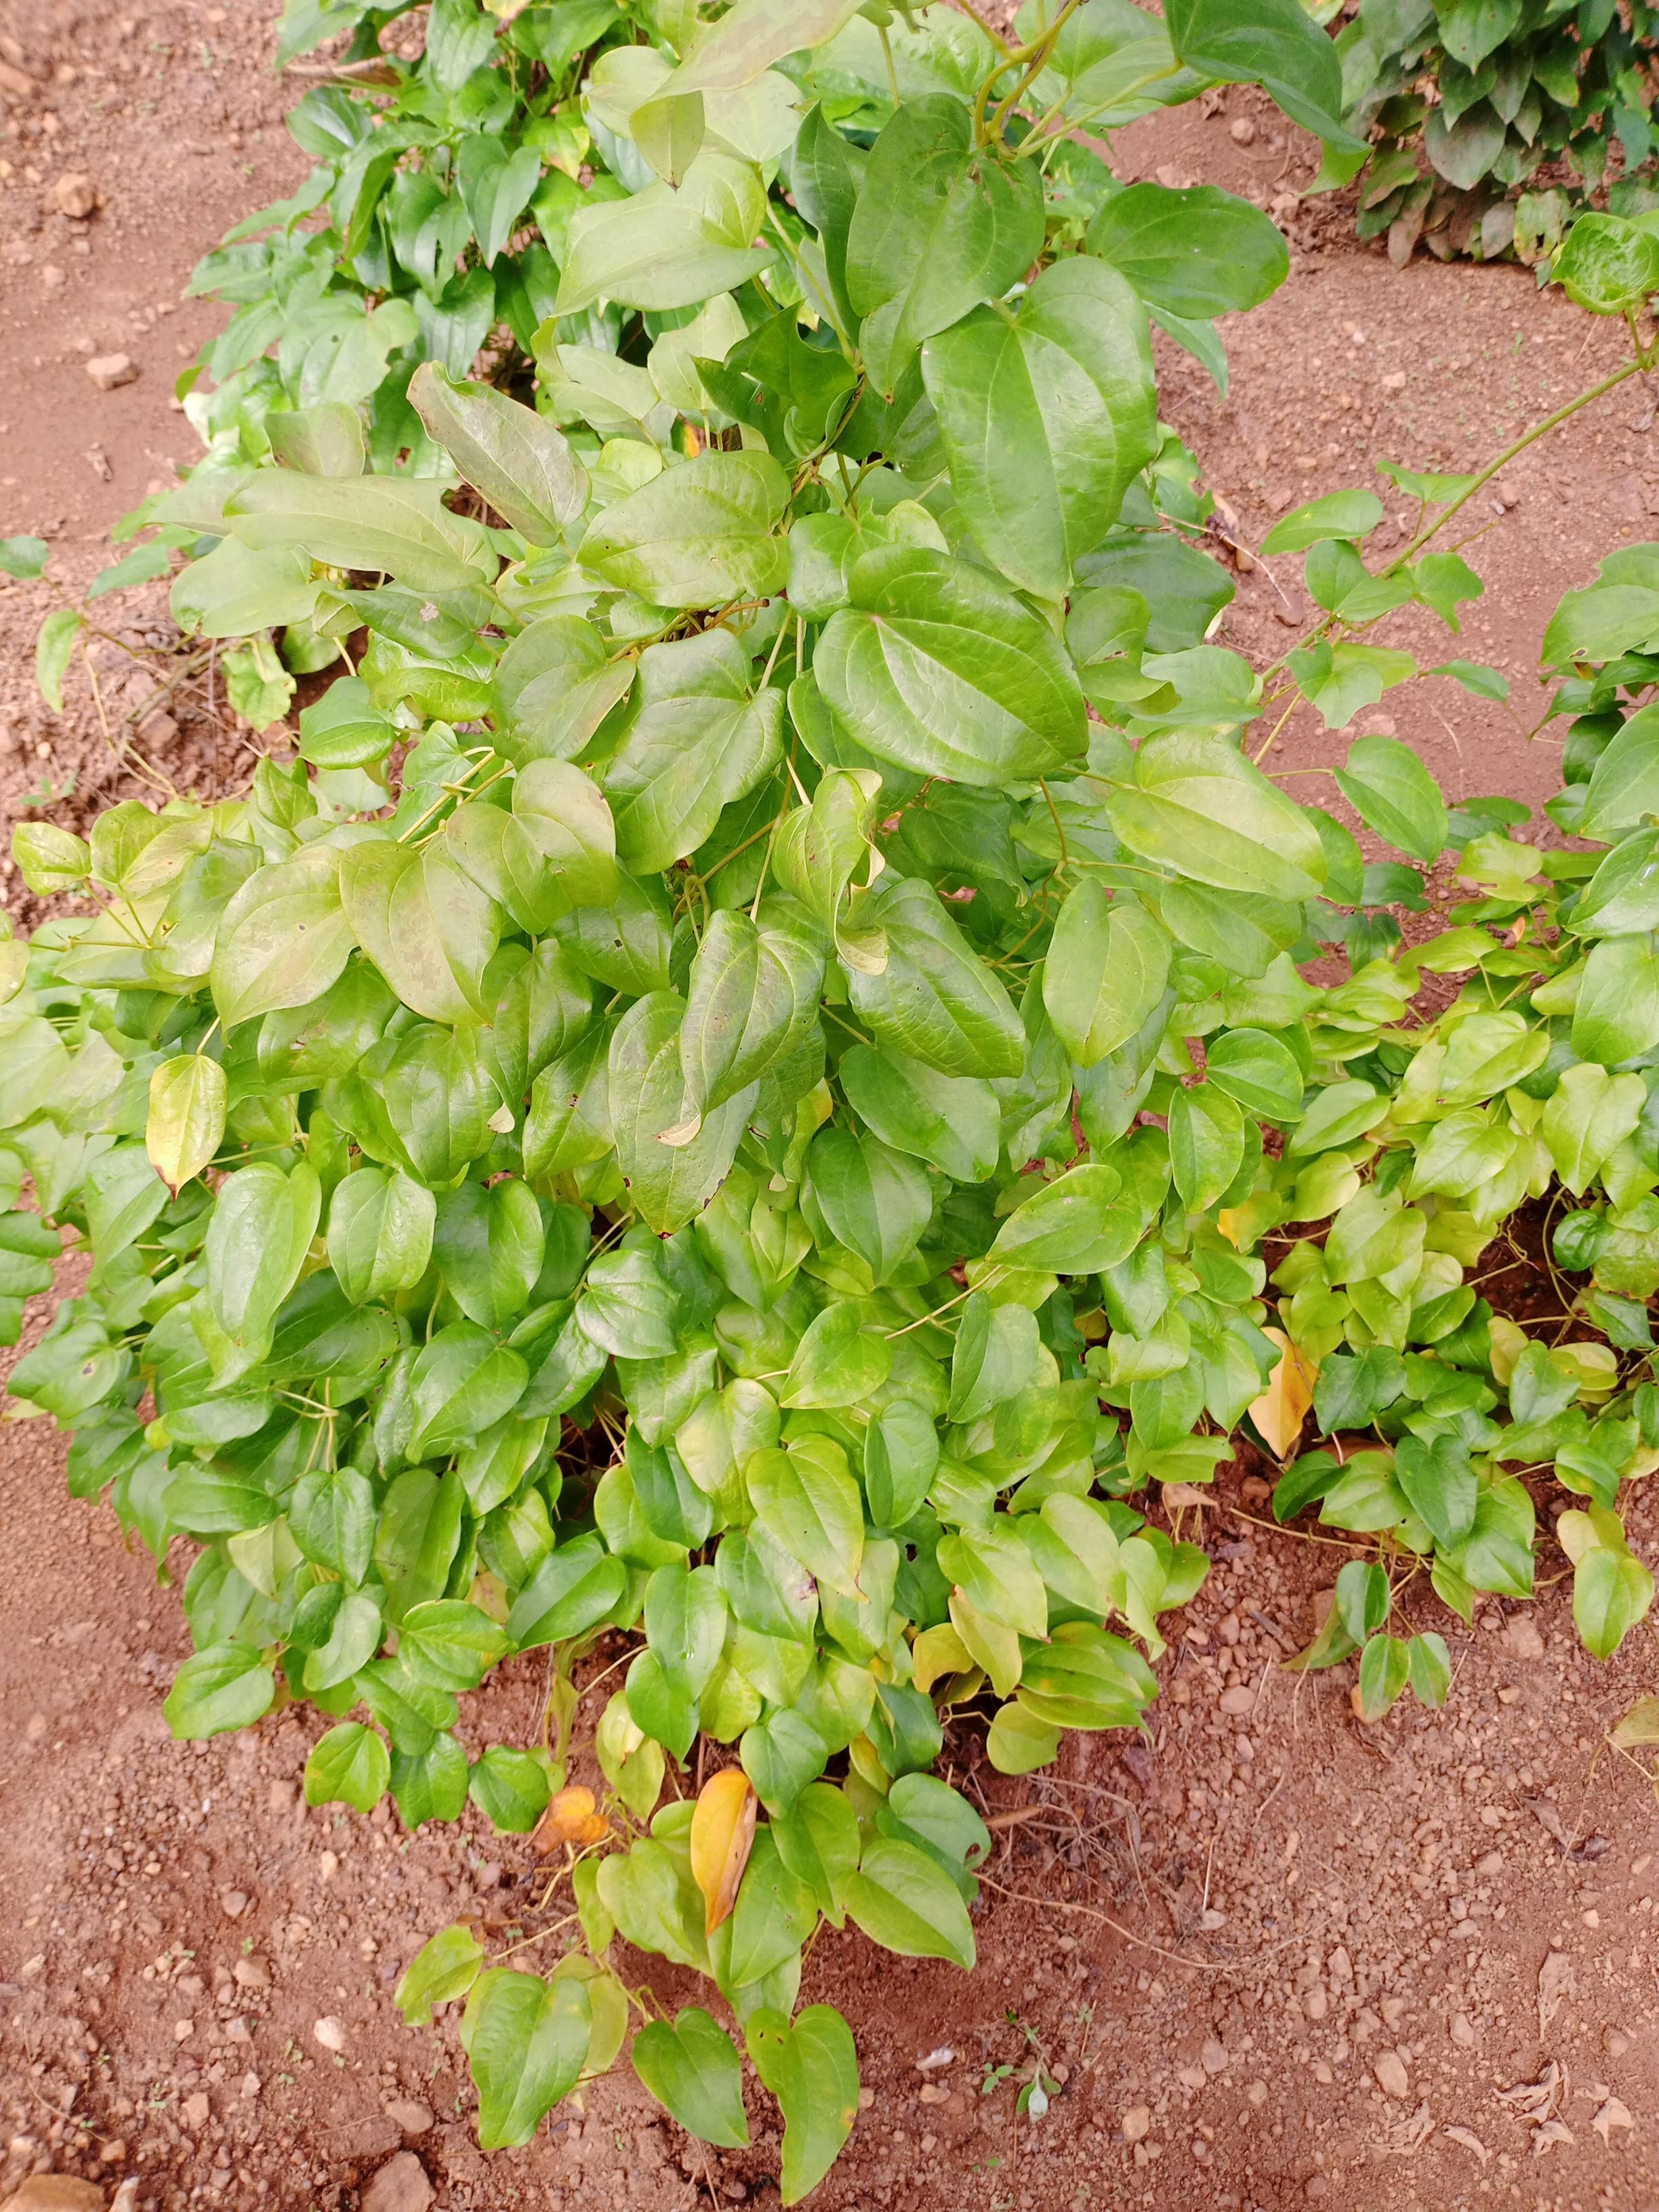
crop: yam
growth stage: vegetative
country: Nigeria
